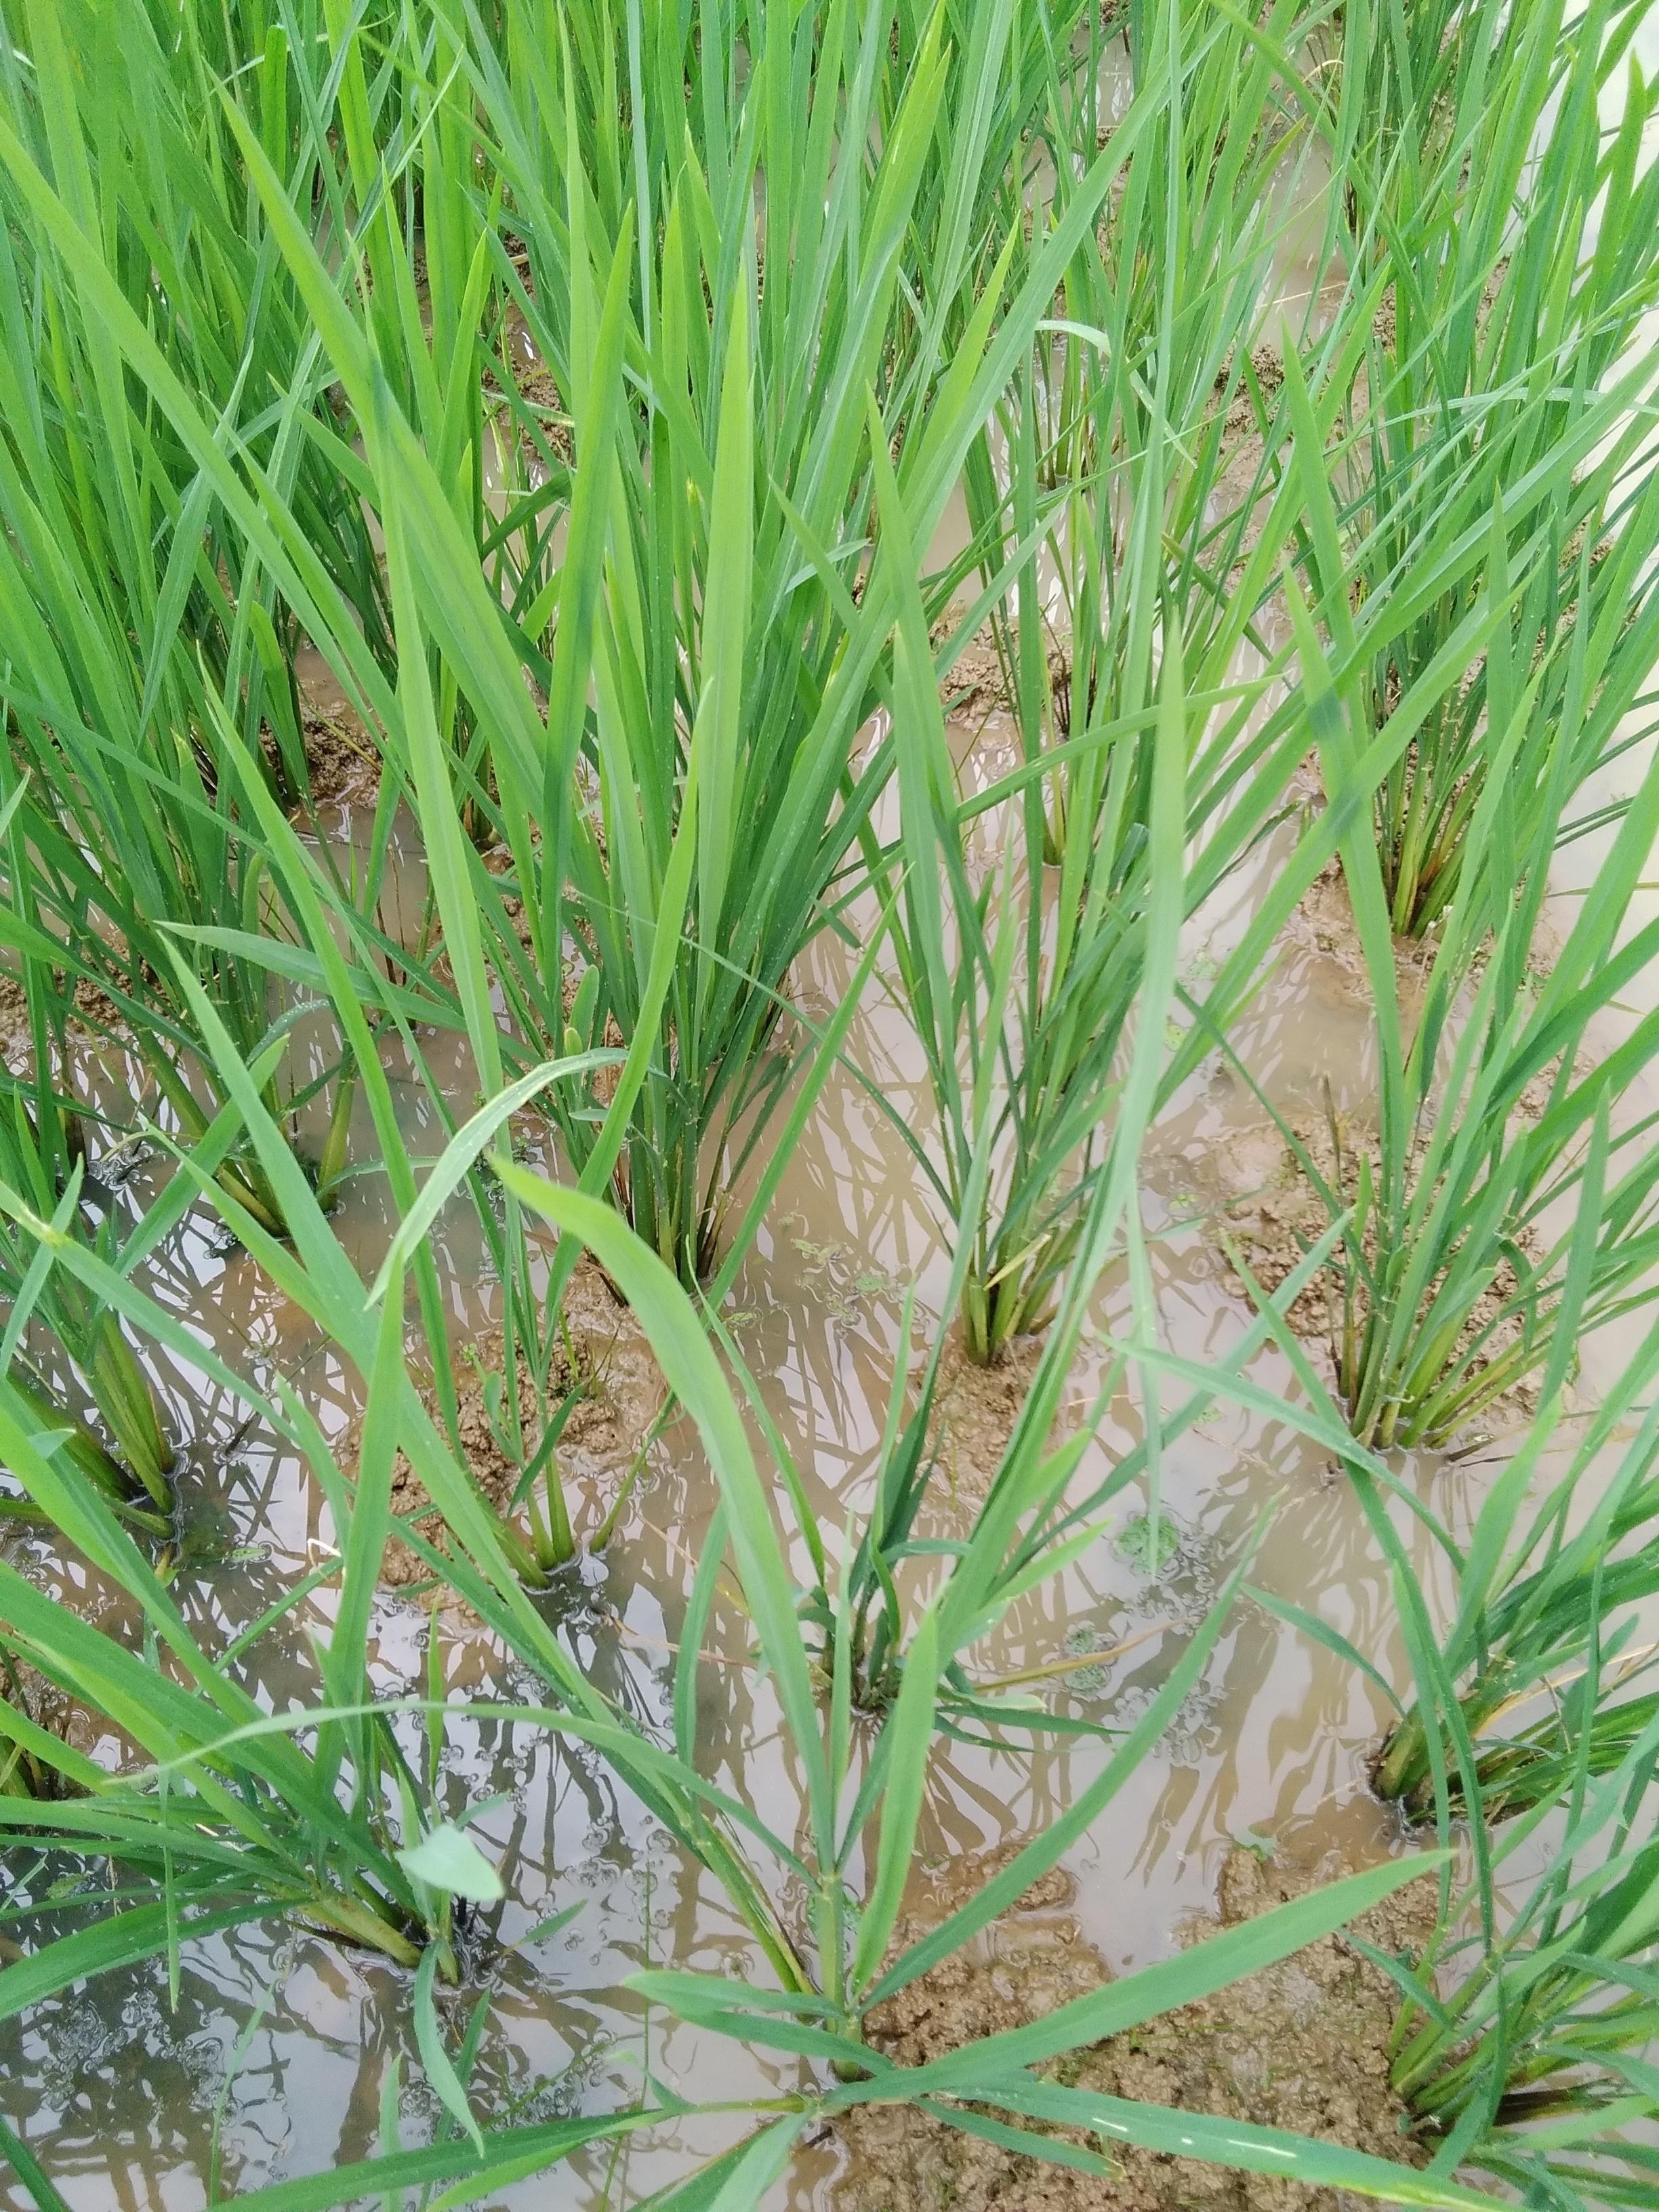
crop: rice
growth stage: vegetative
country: Nigeria
